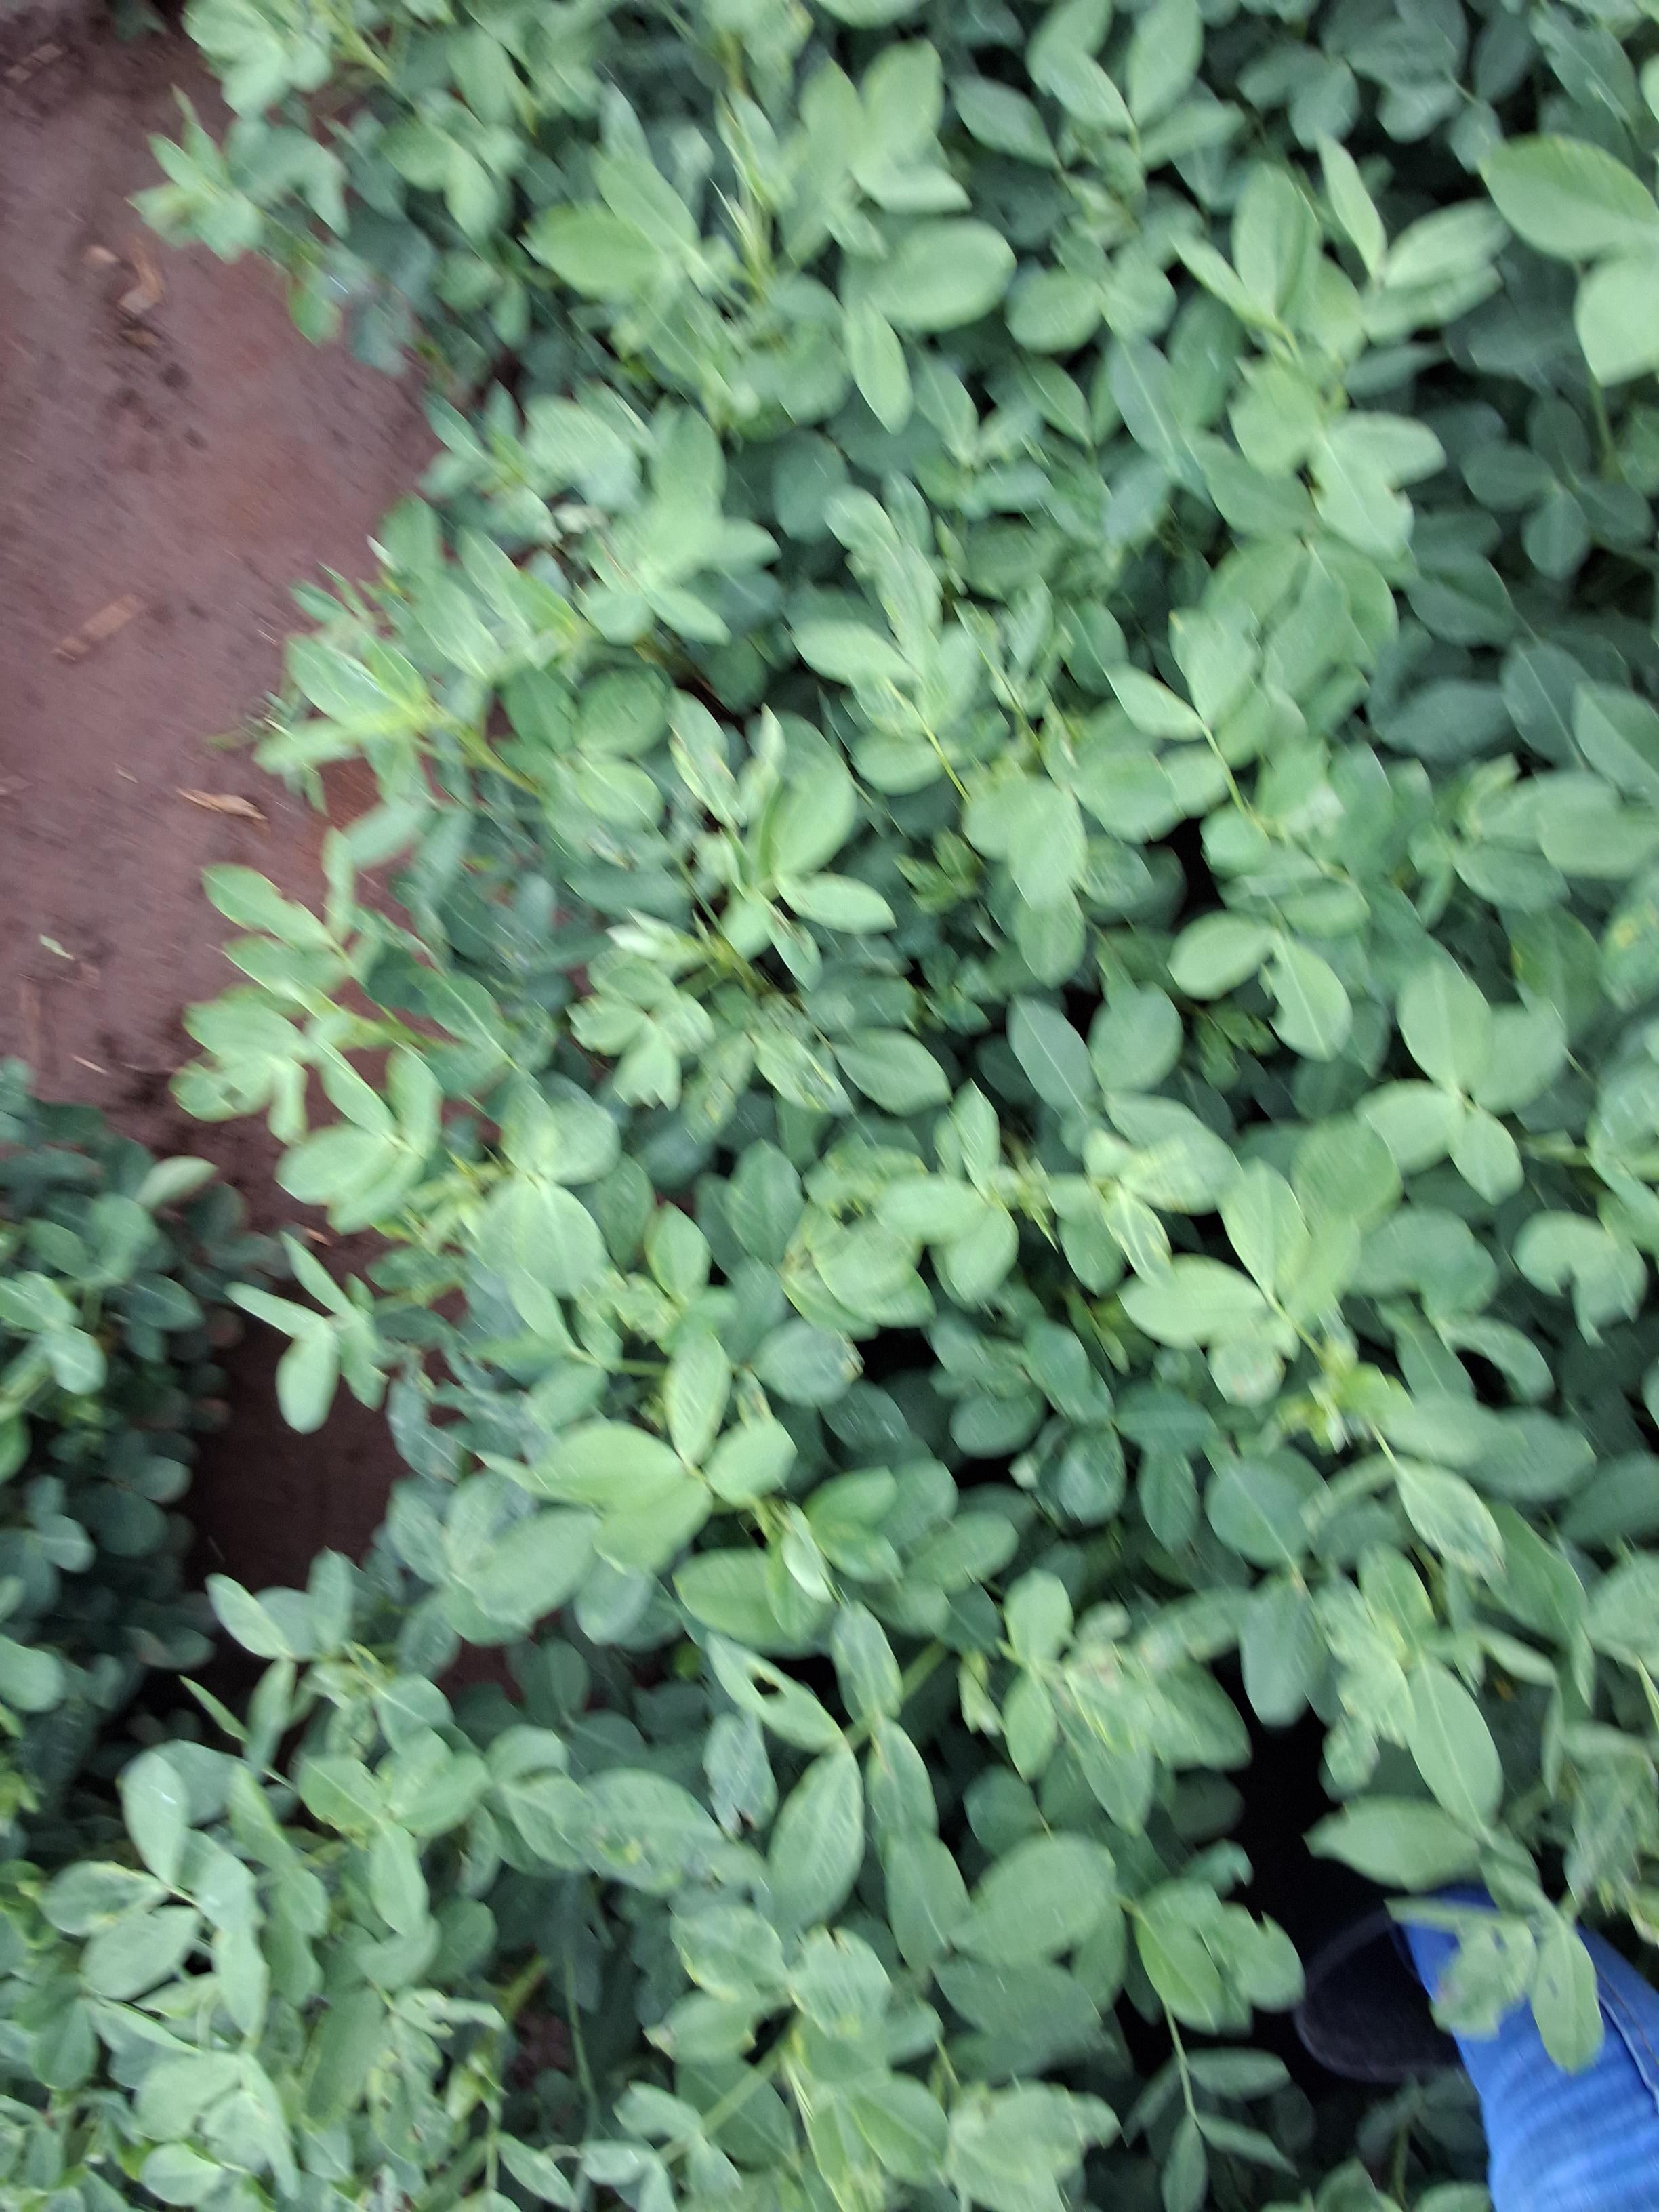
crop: groundnut
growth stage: pegging
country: Kenya
